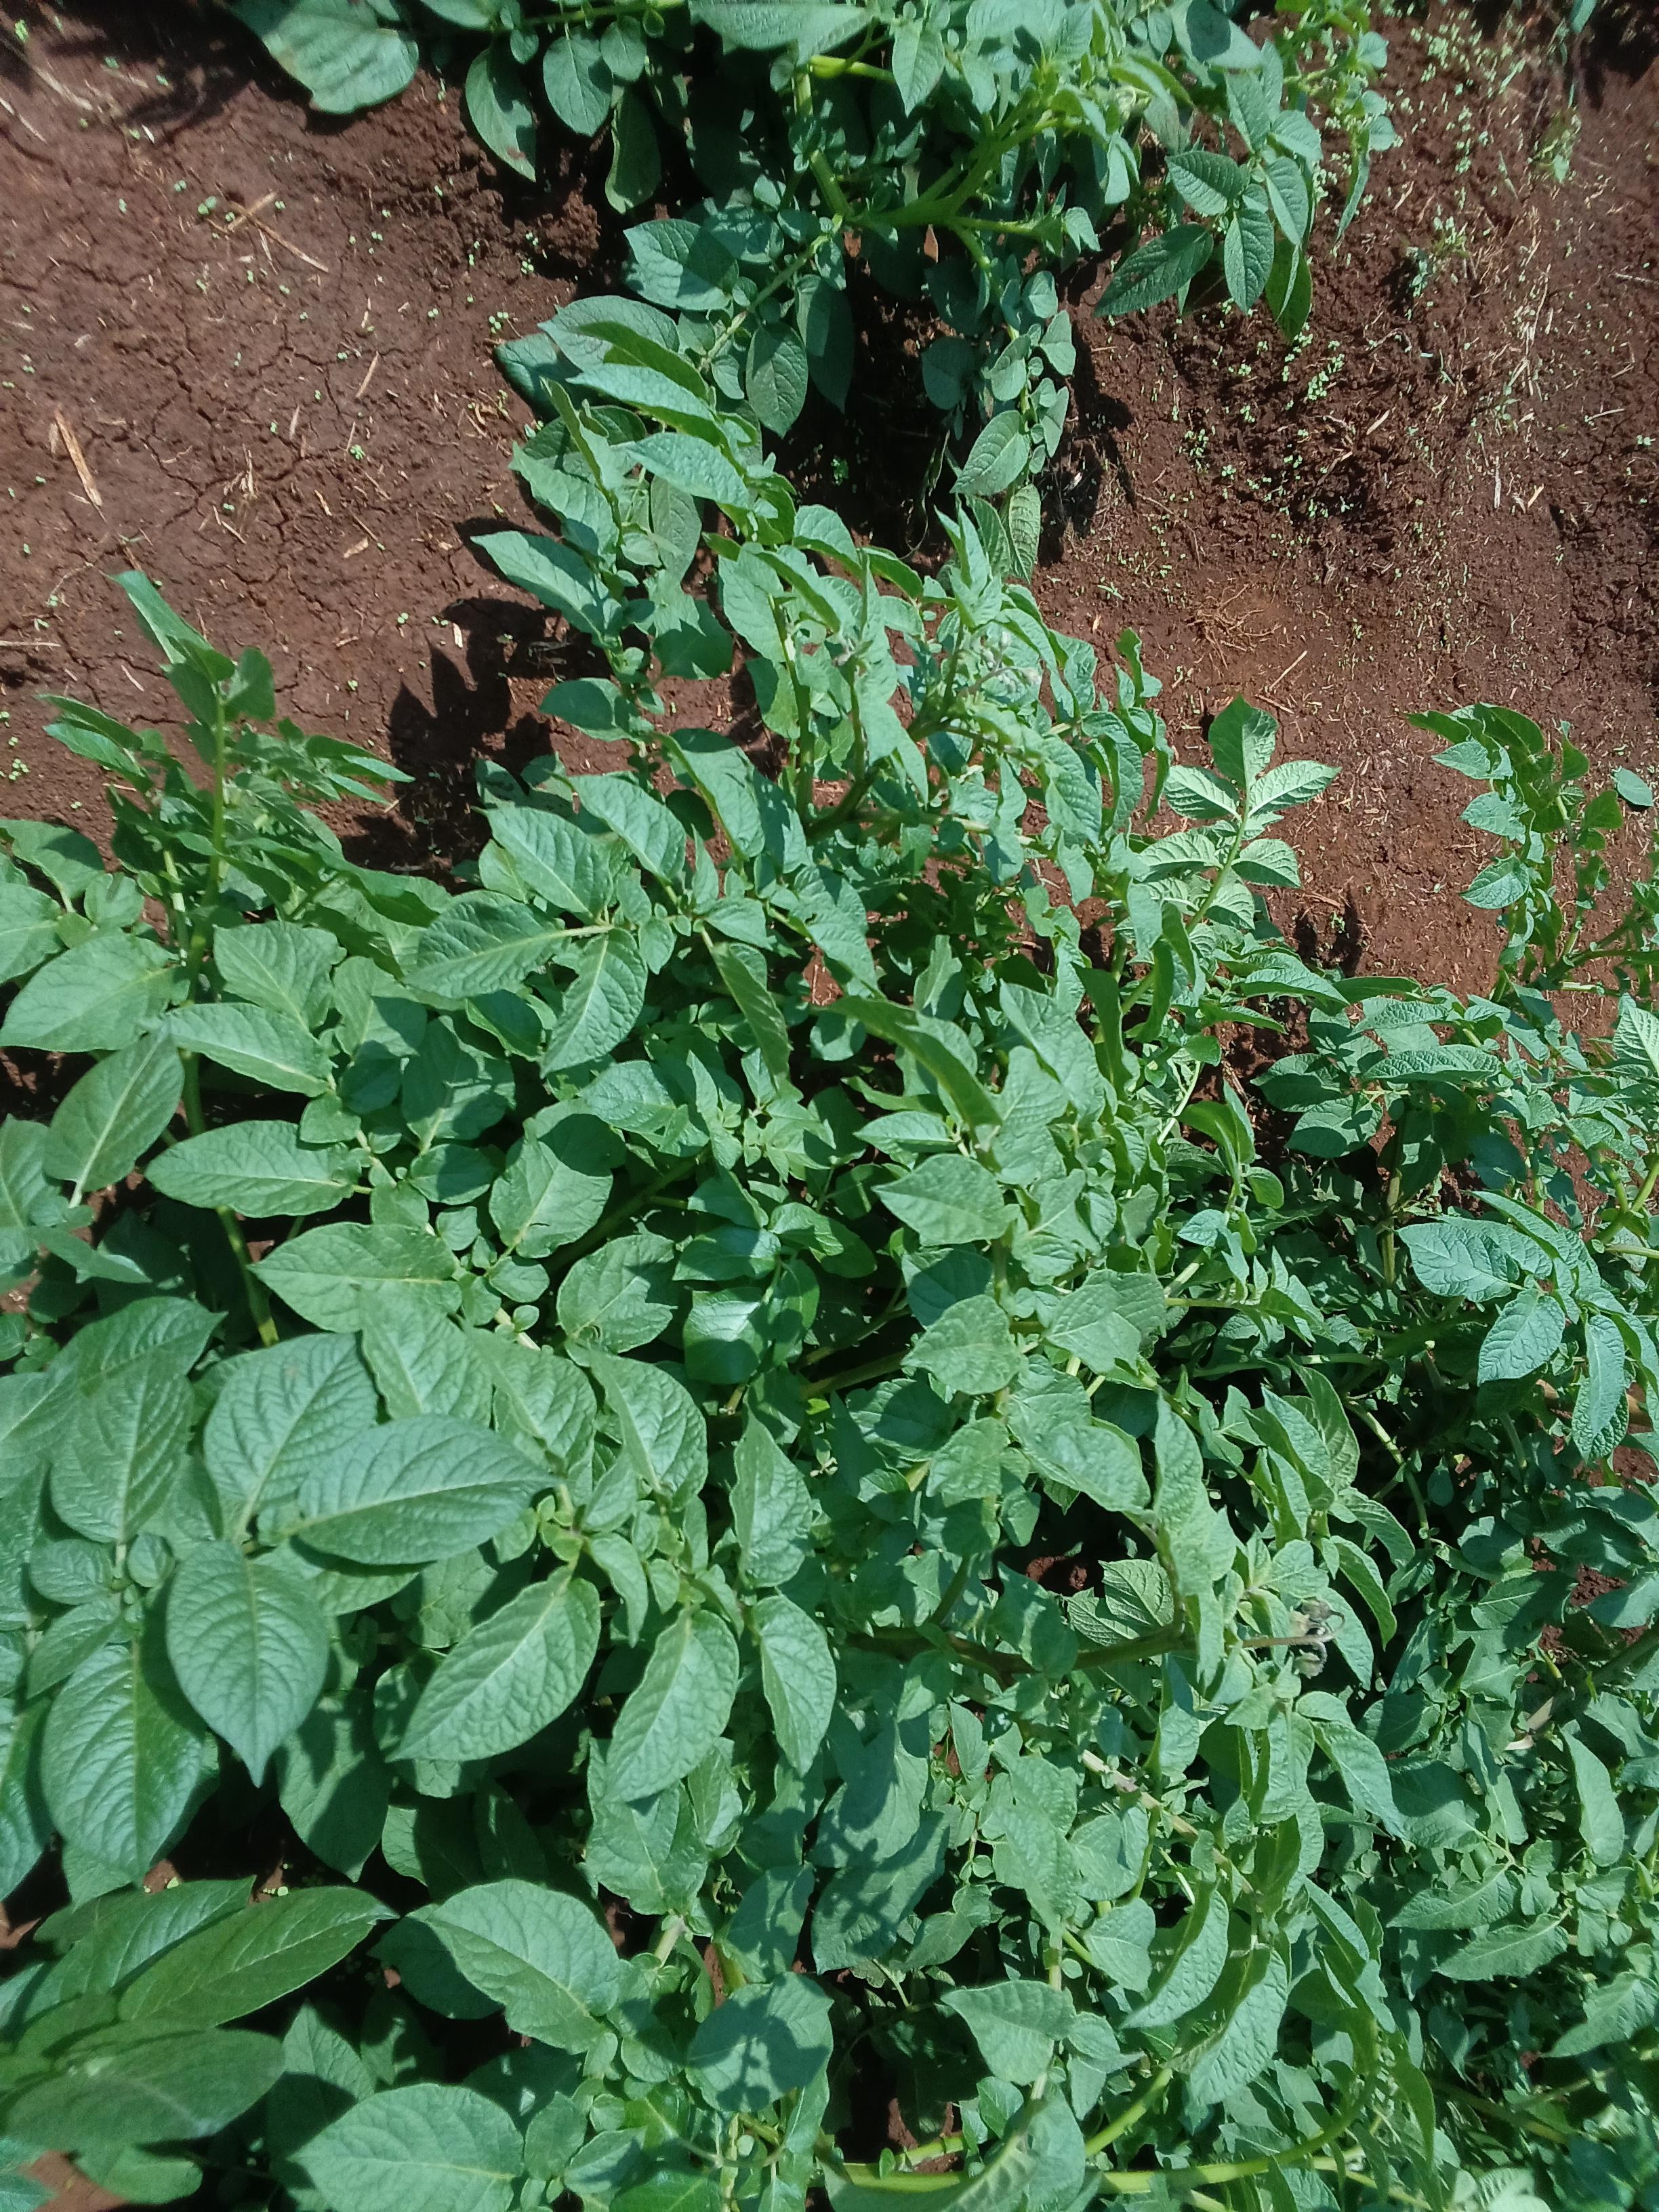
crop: potato
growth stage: flowering
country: Kenya
